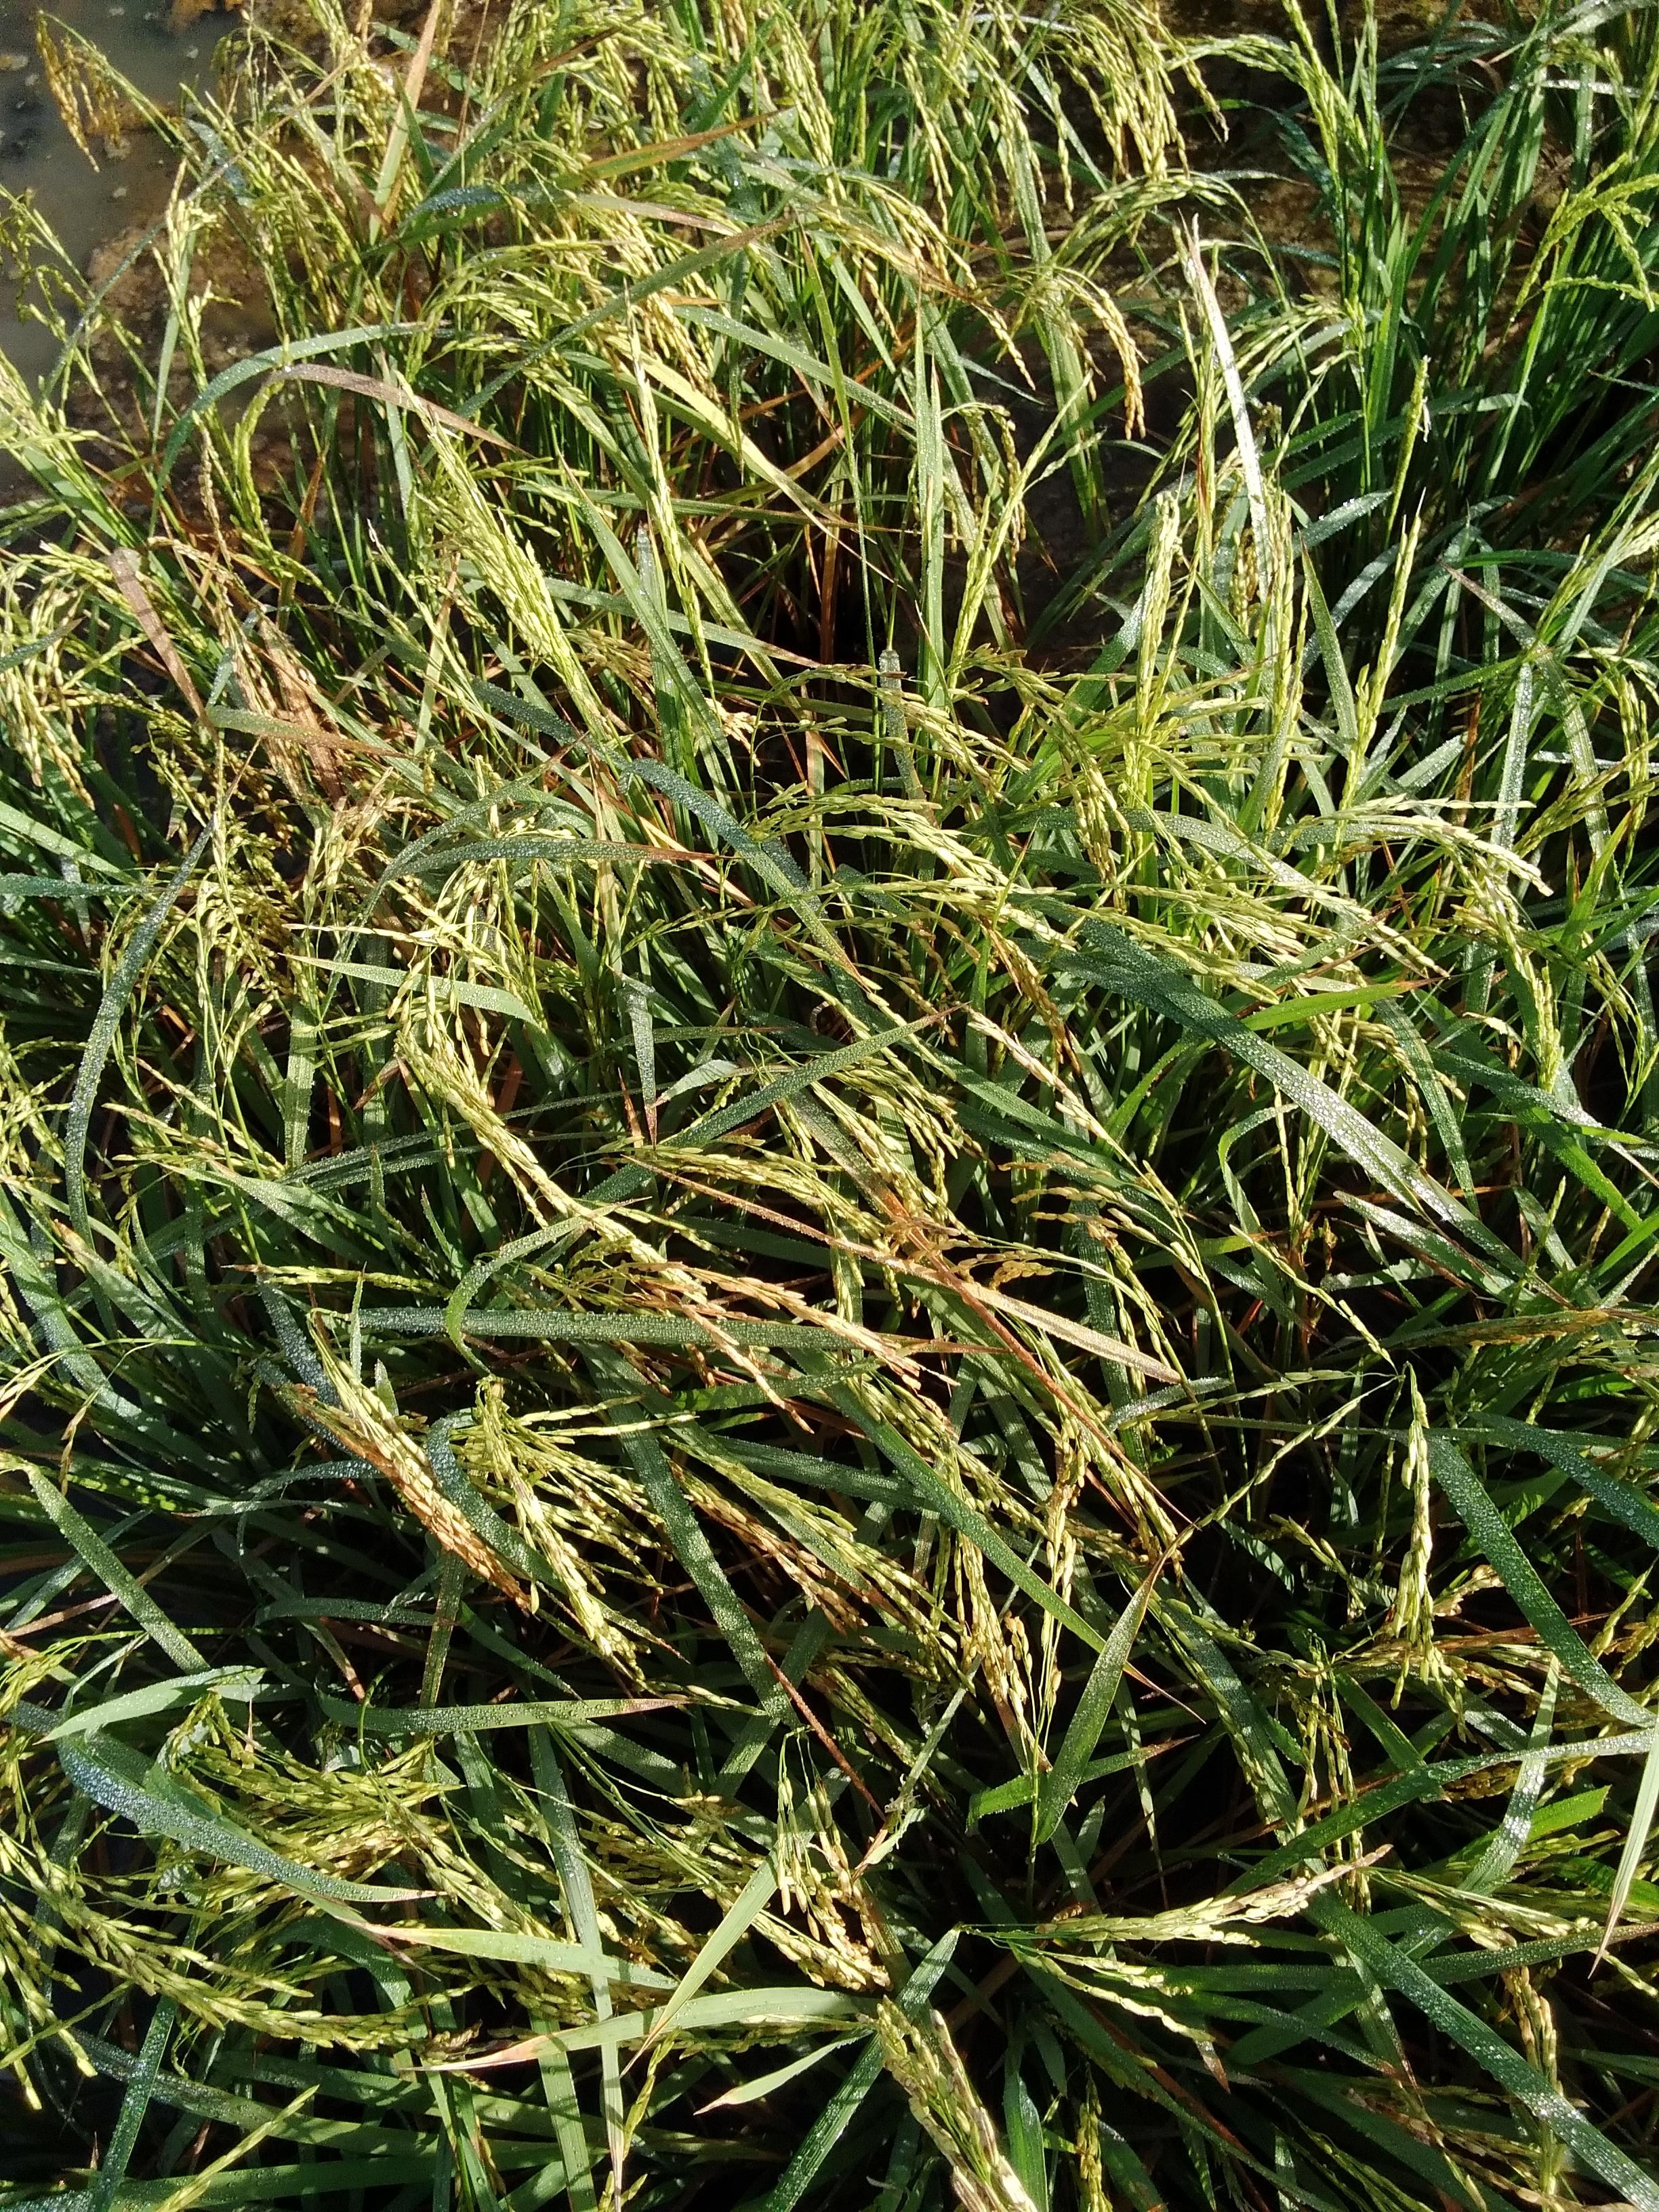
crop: rice
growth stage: stage dough
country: Senegal
